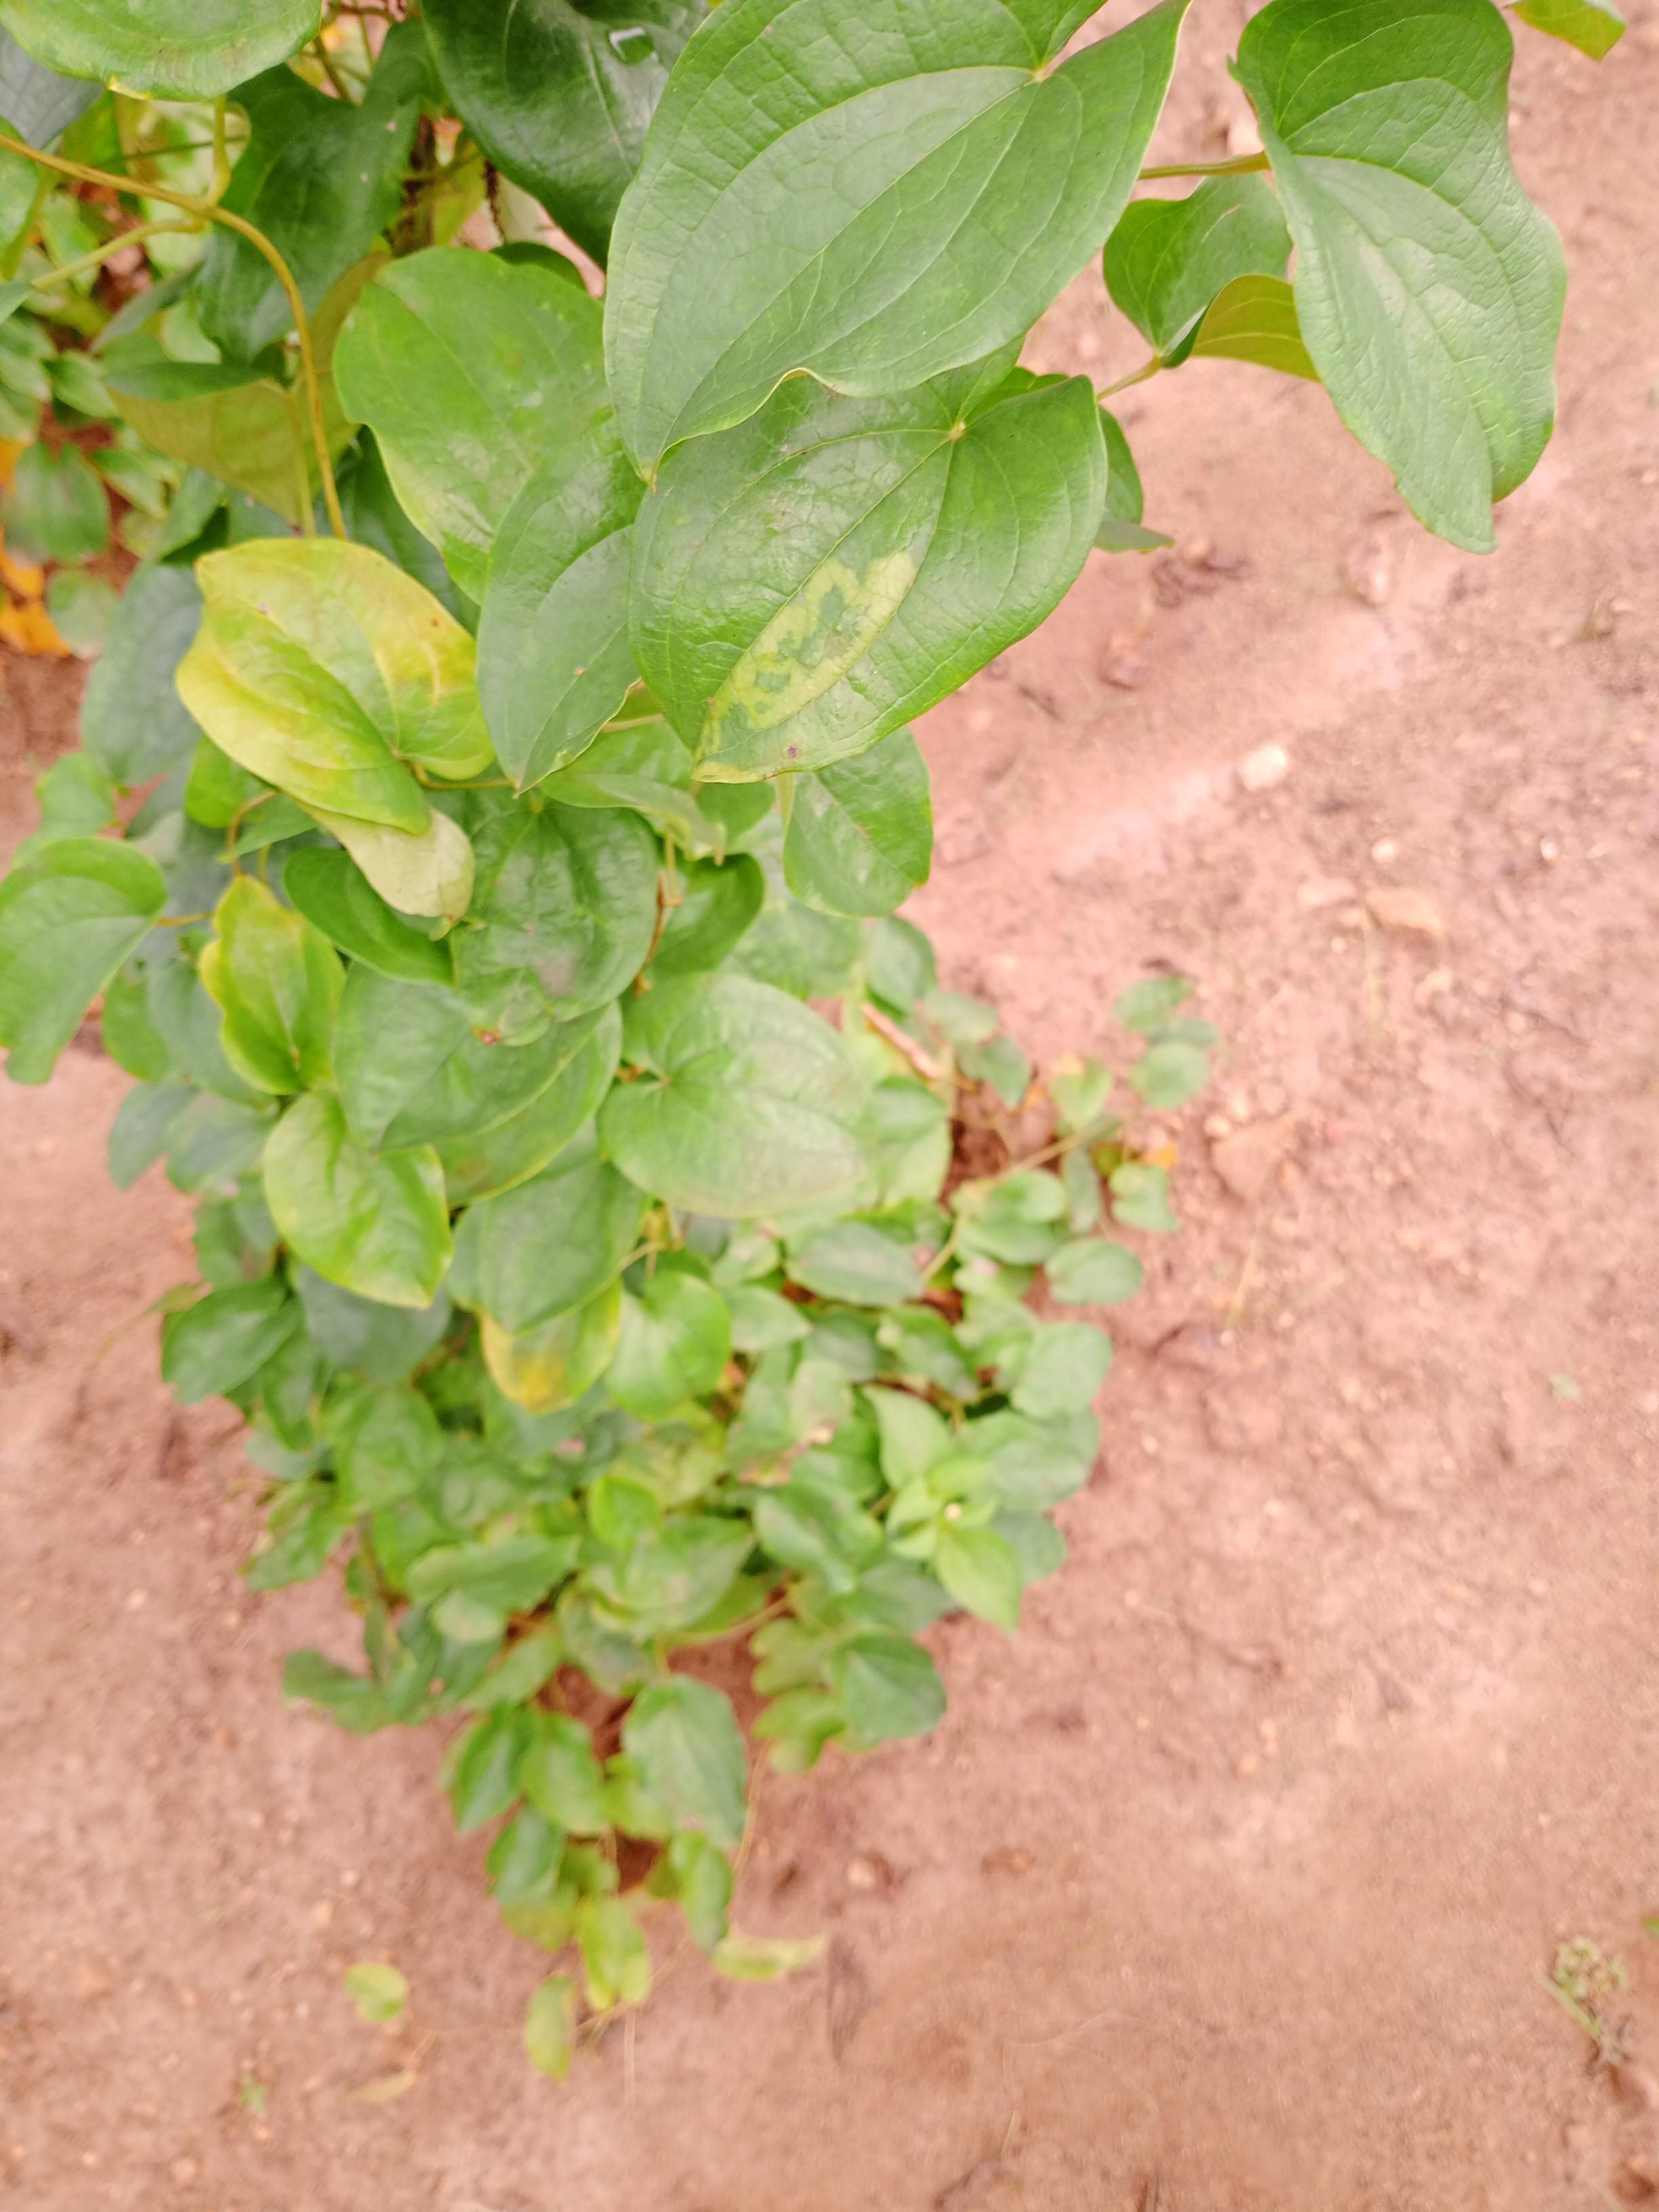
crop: yam
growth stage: vegetative
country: Nigeria
